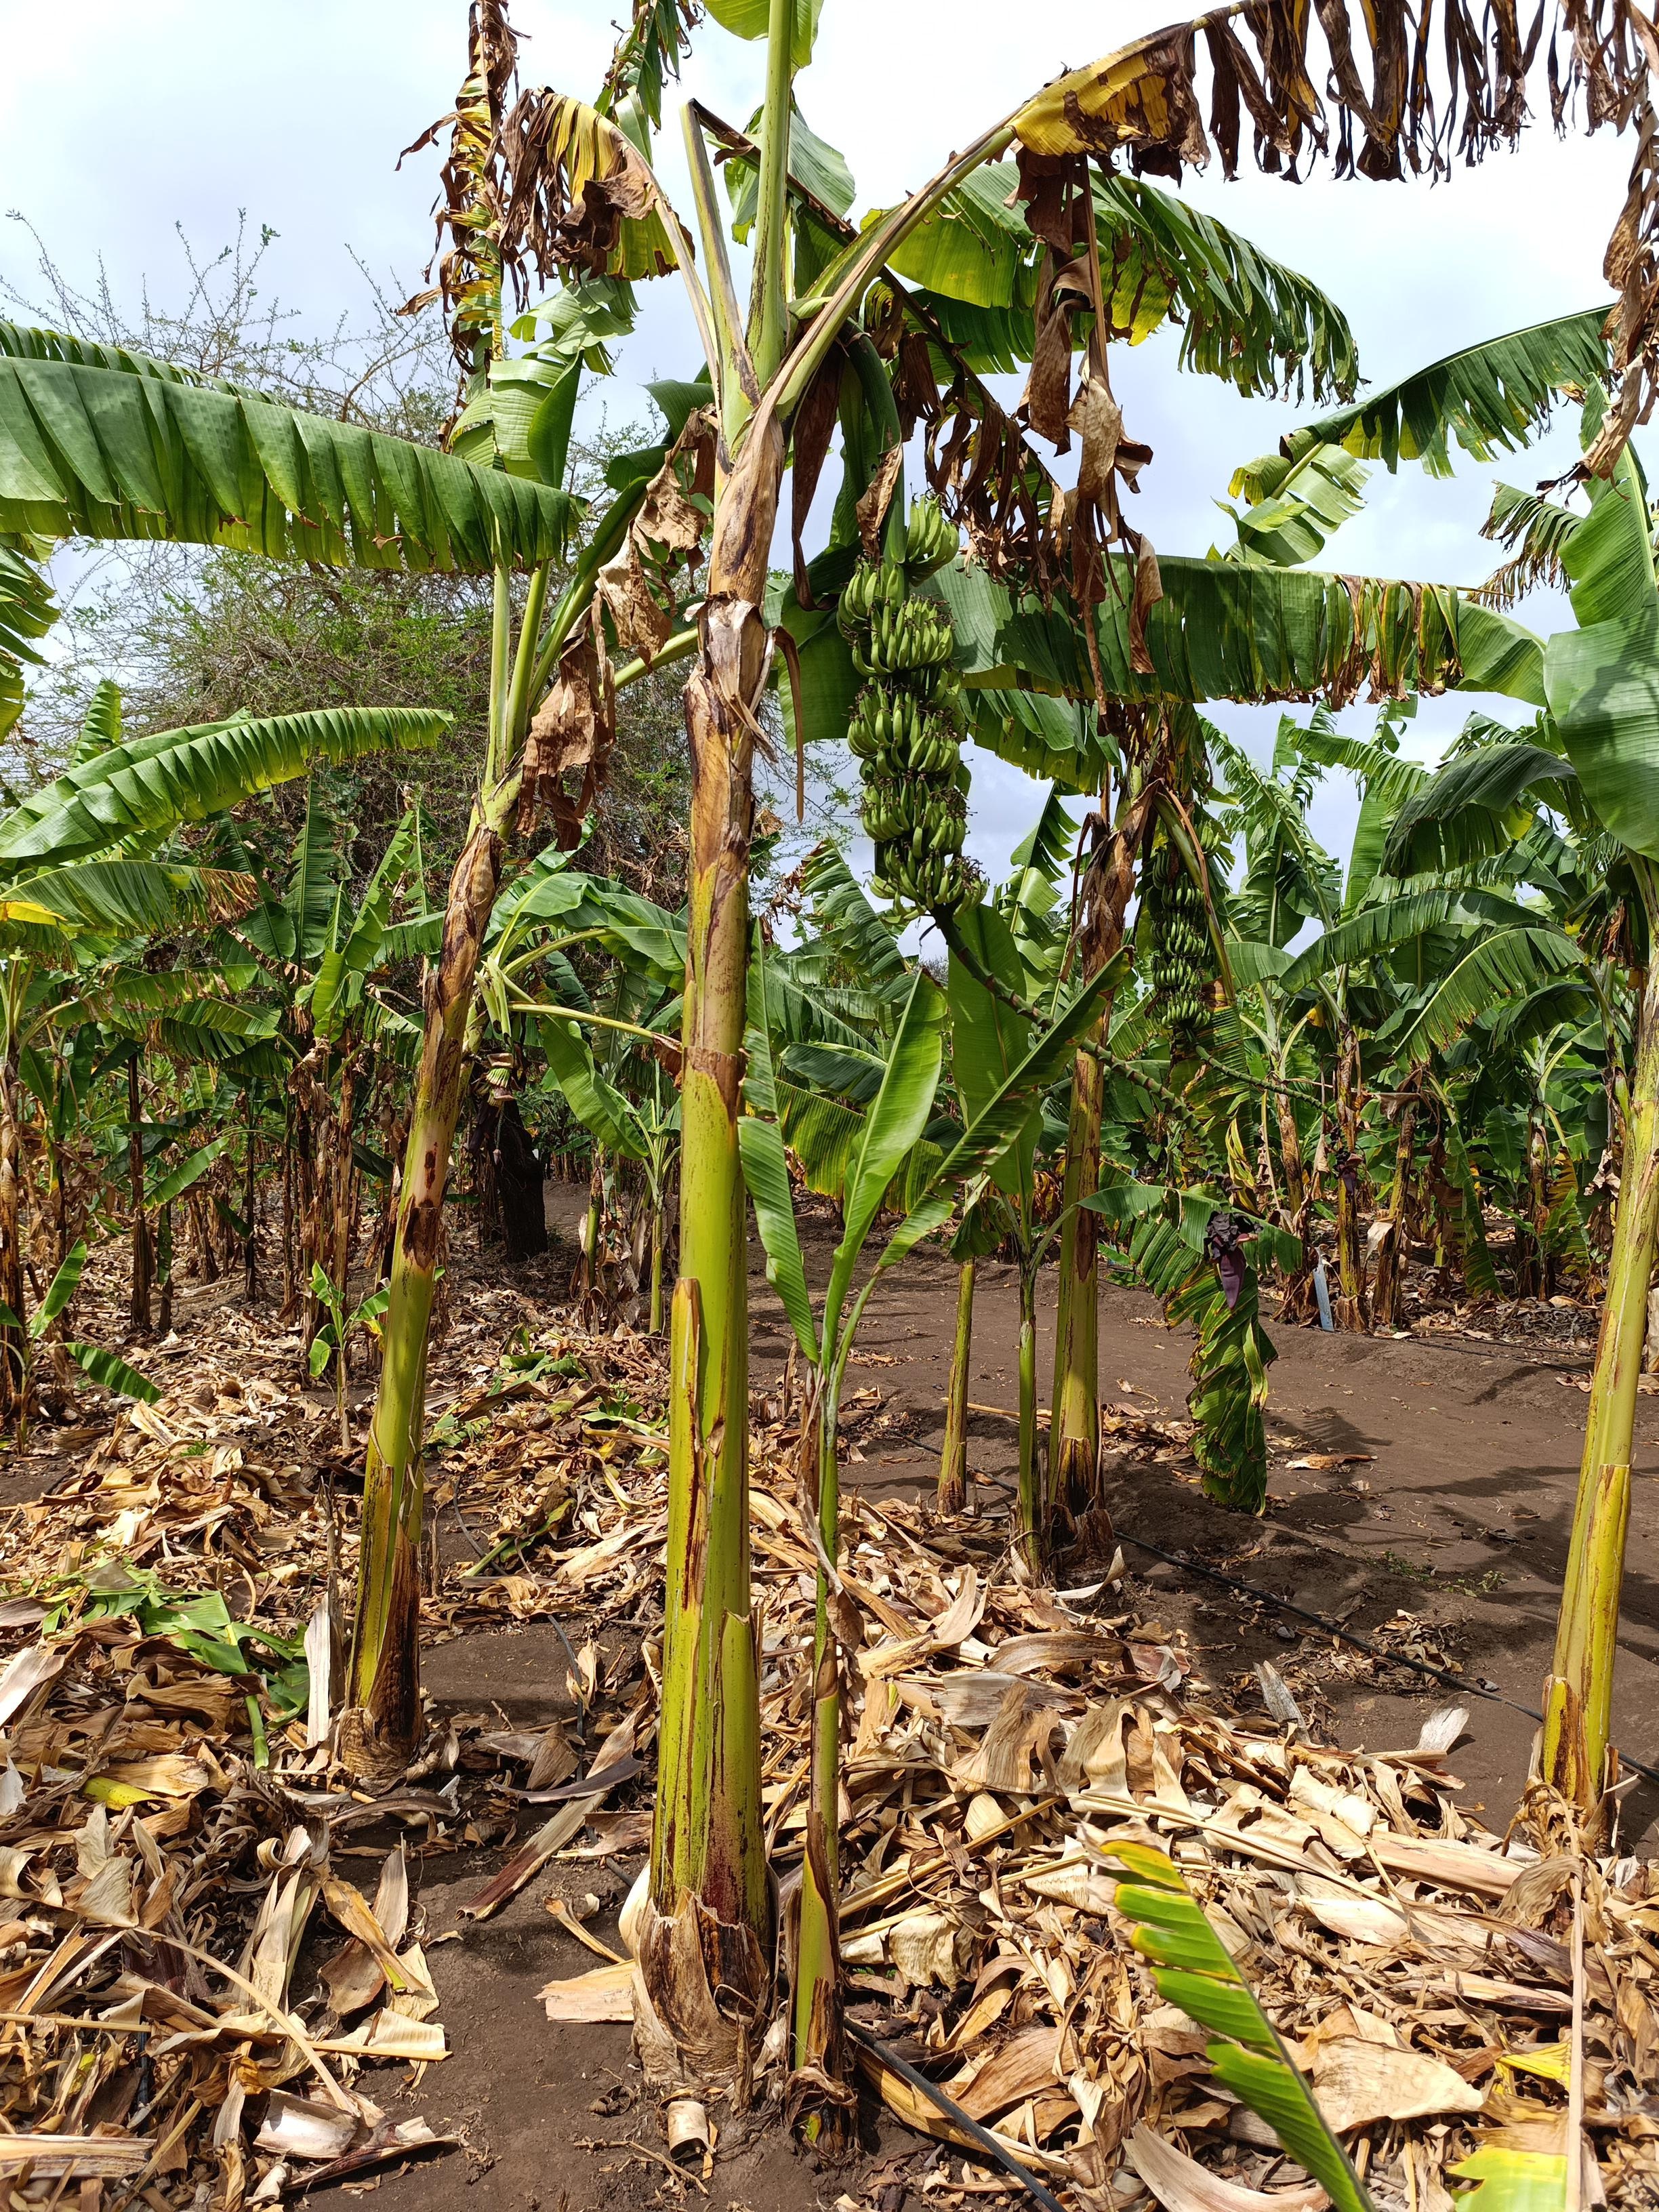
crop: banana
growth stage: development fruit
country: Tanzania
